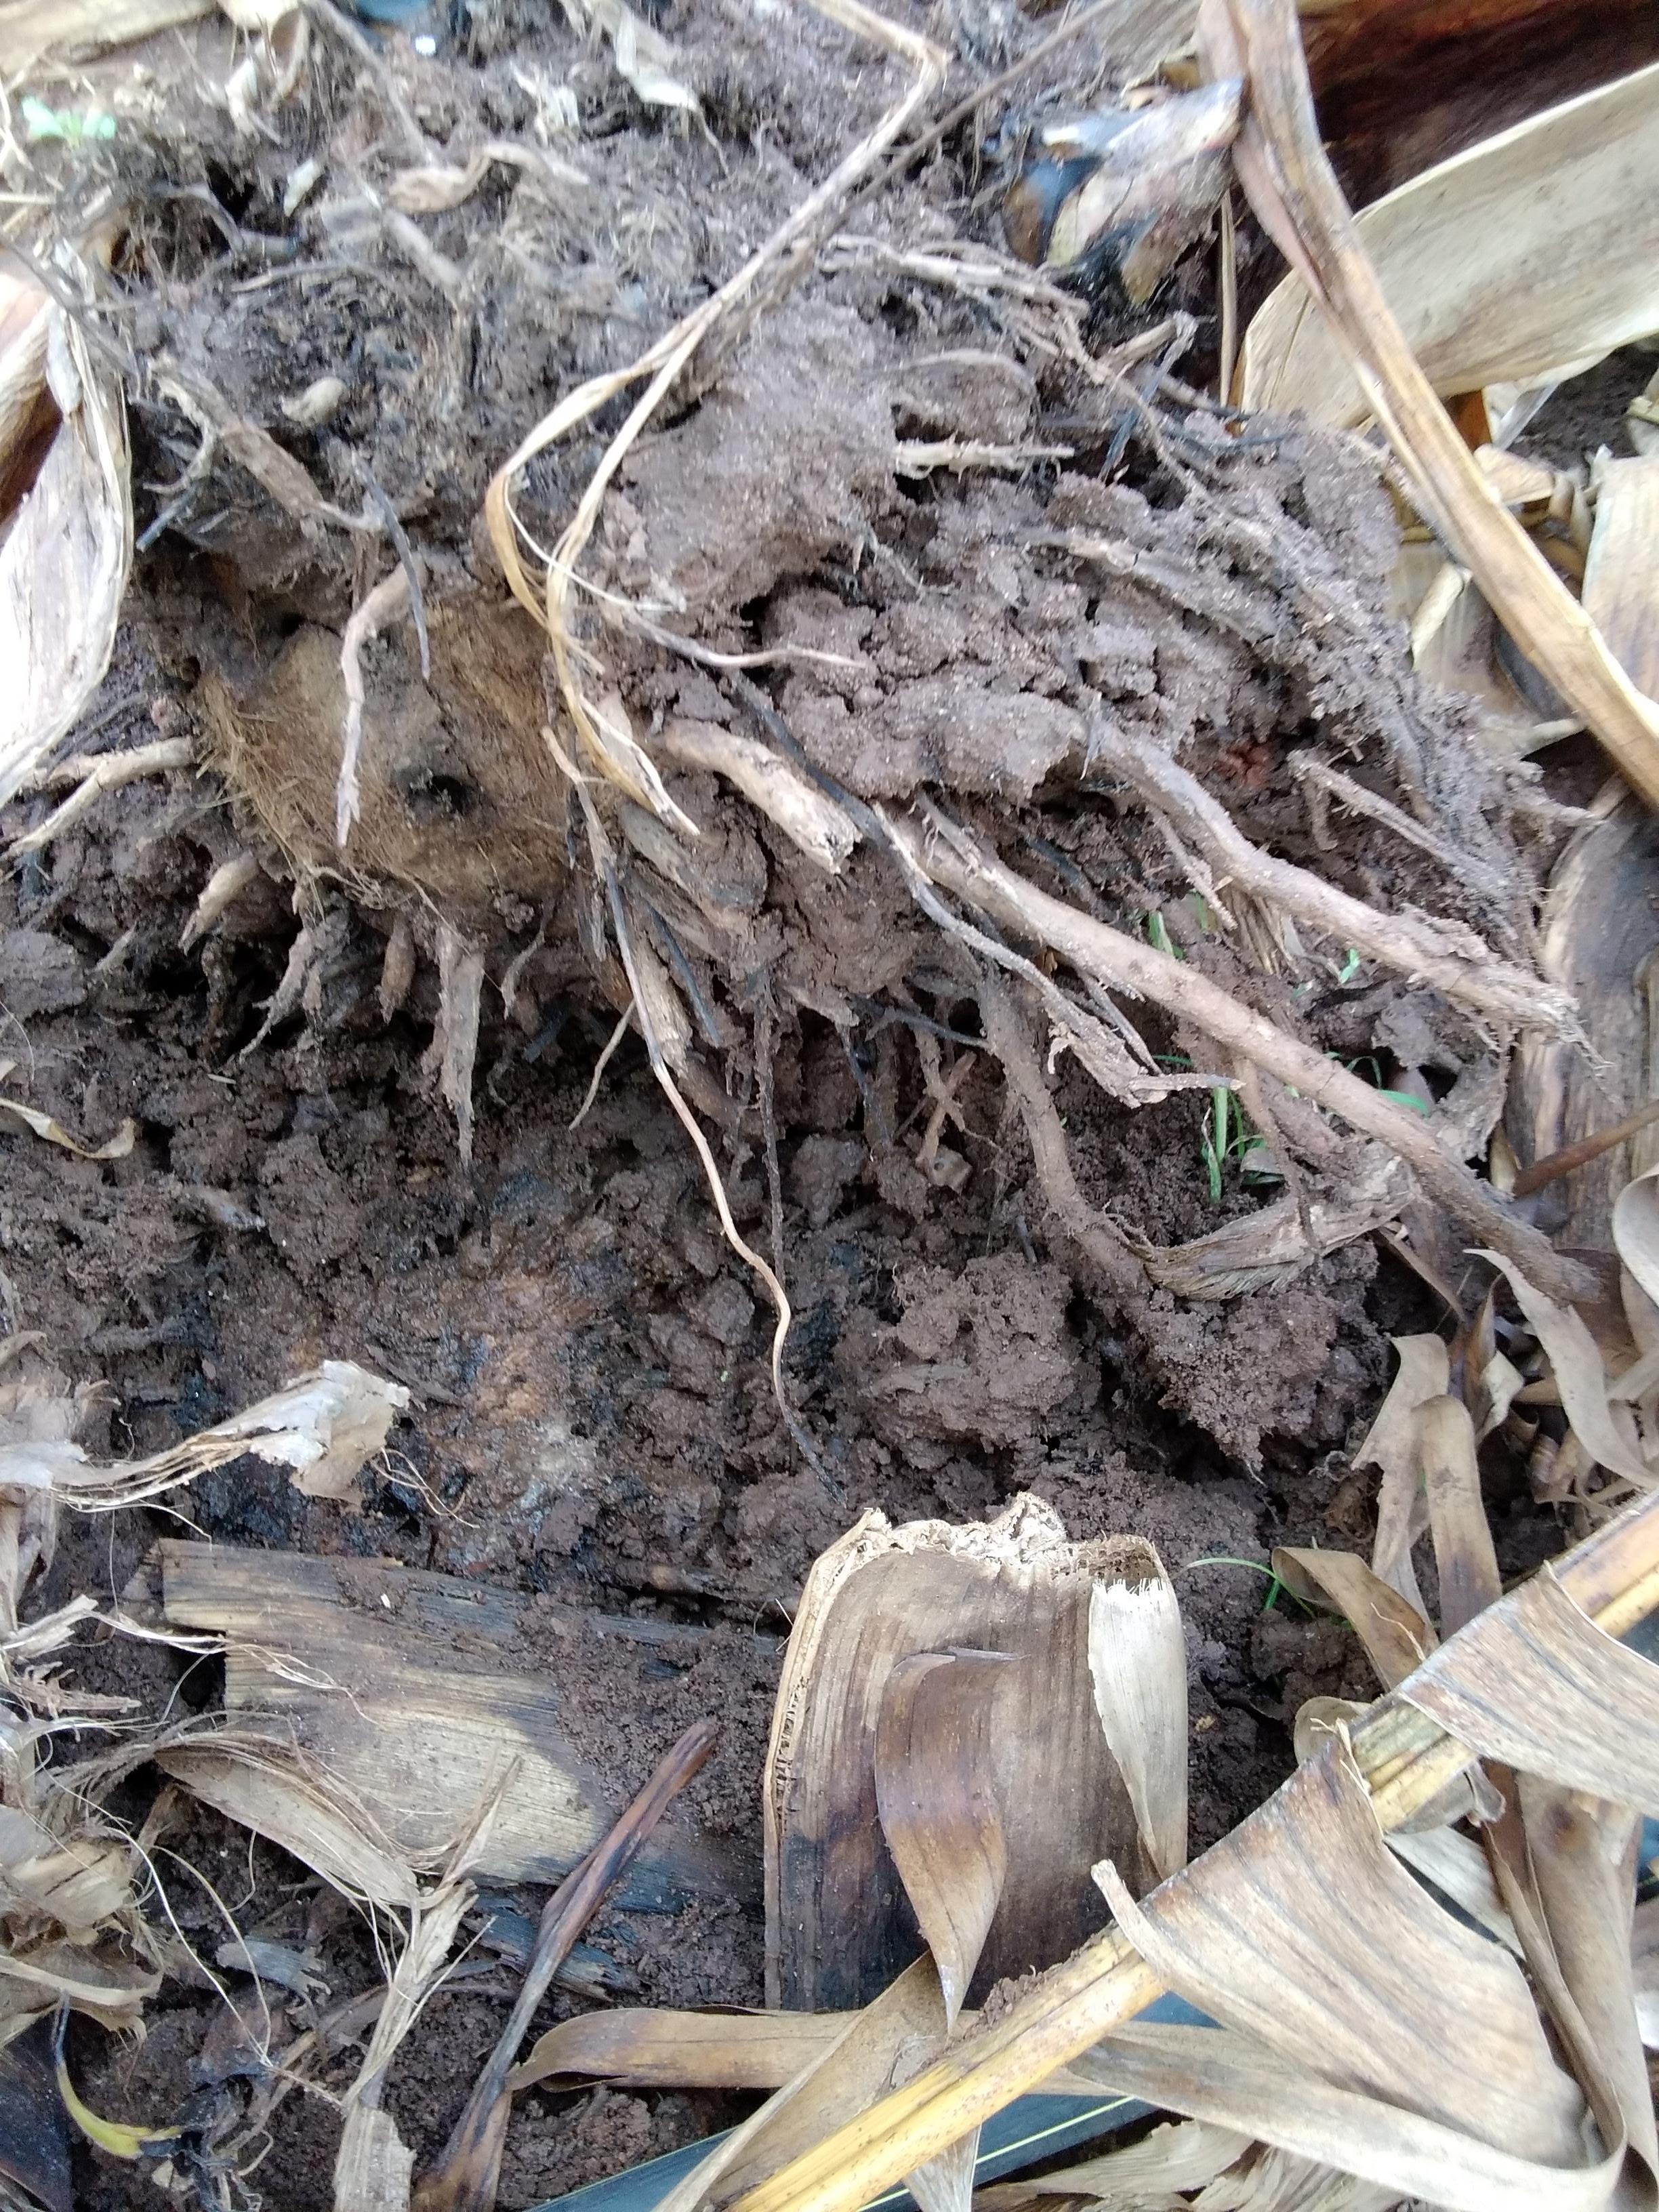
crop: banana
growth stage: vegetative
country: Tanzania
